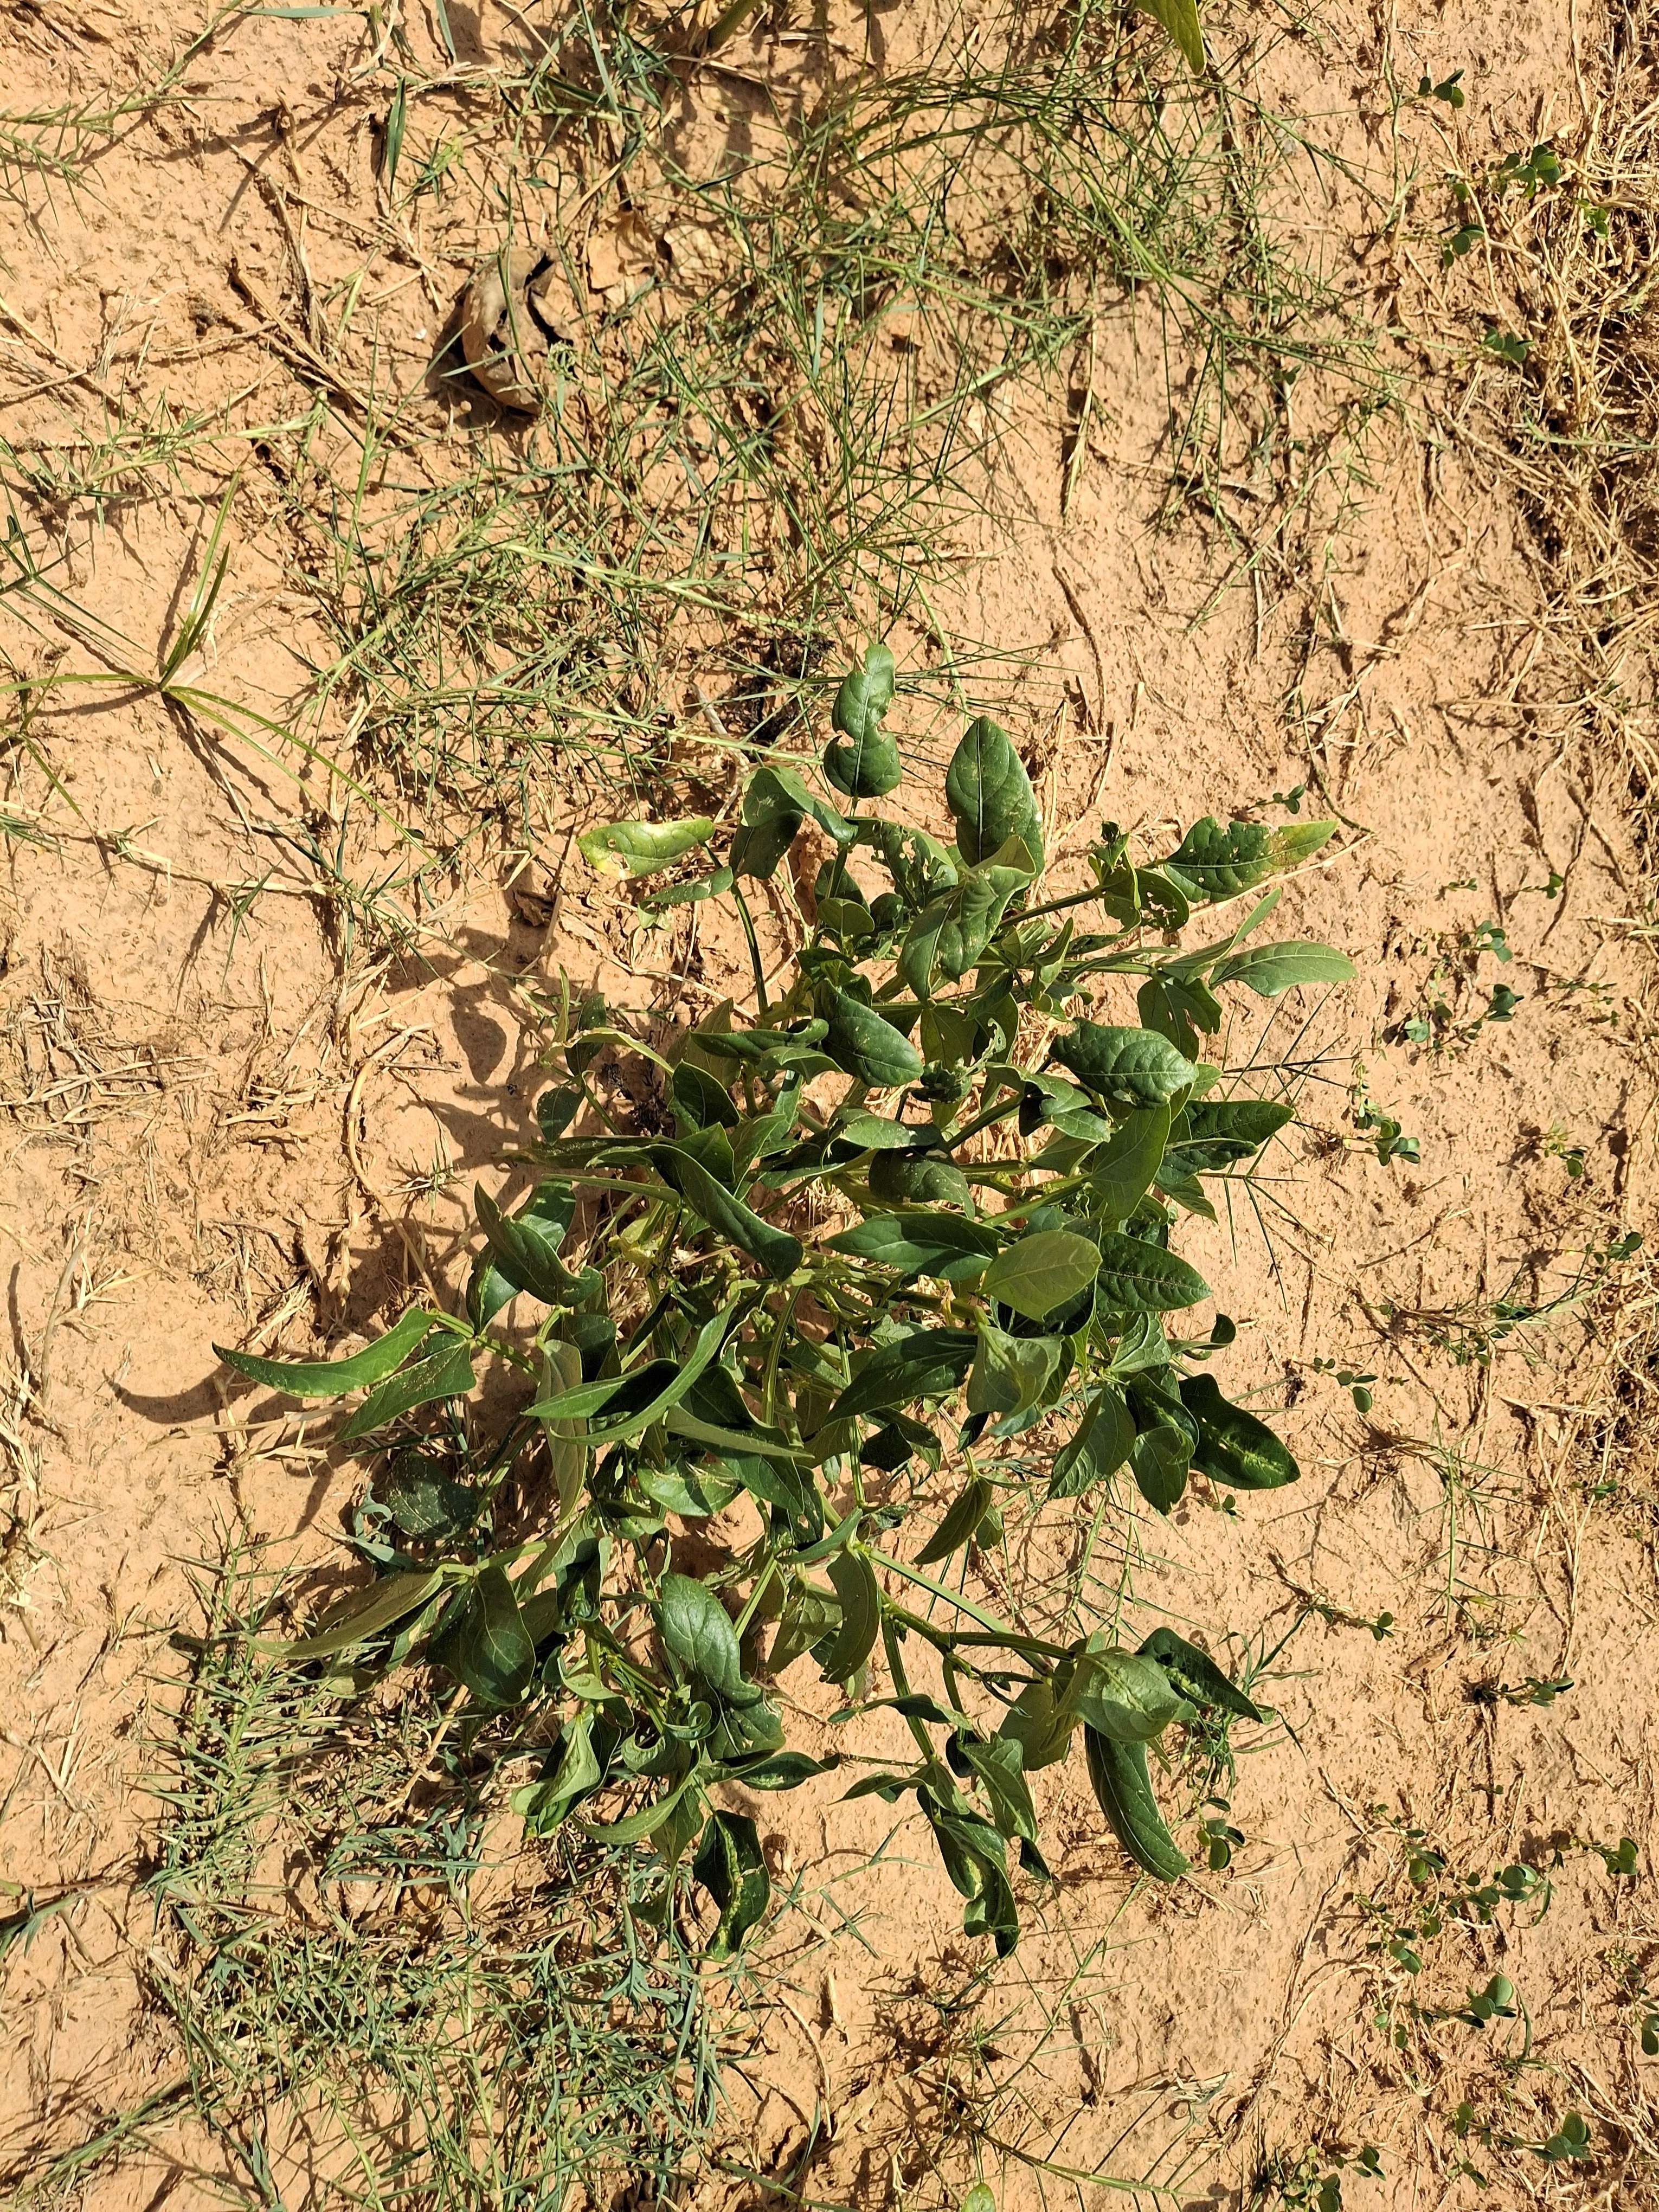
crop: cowpea
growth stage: harvest maturity
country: Nigeria
